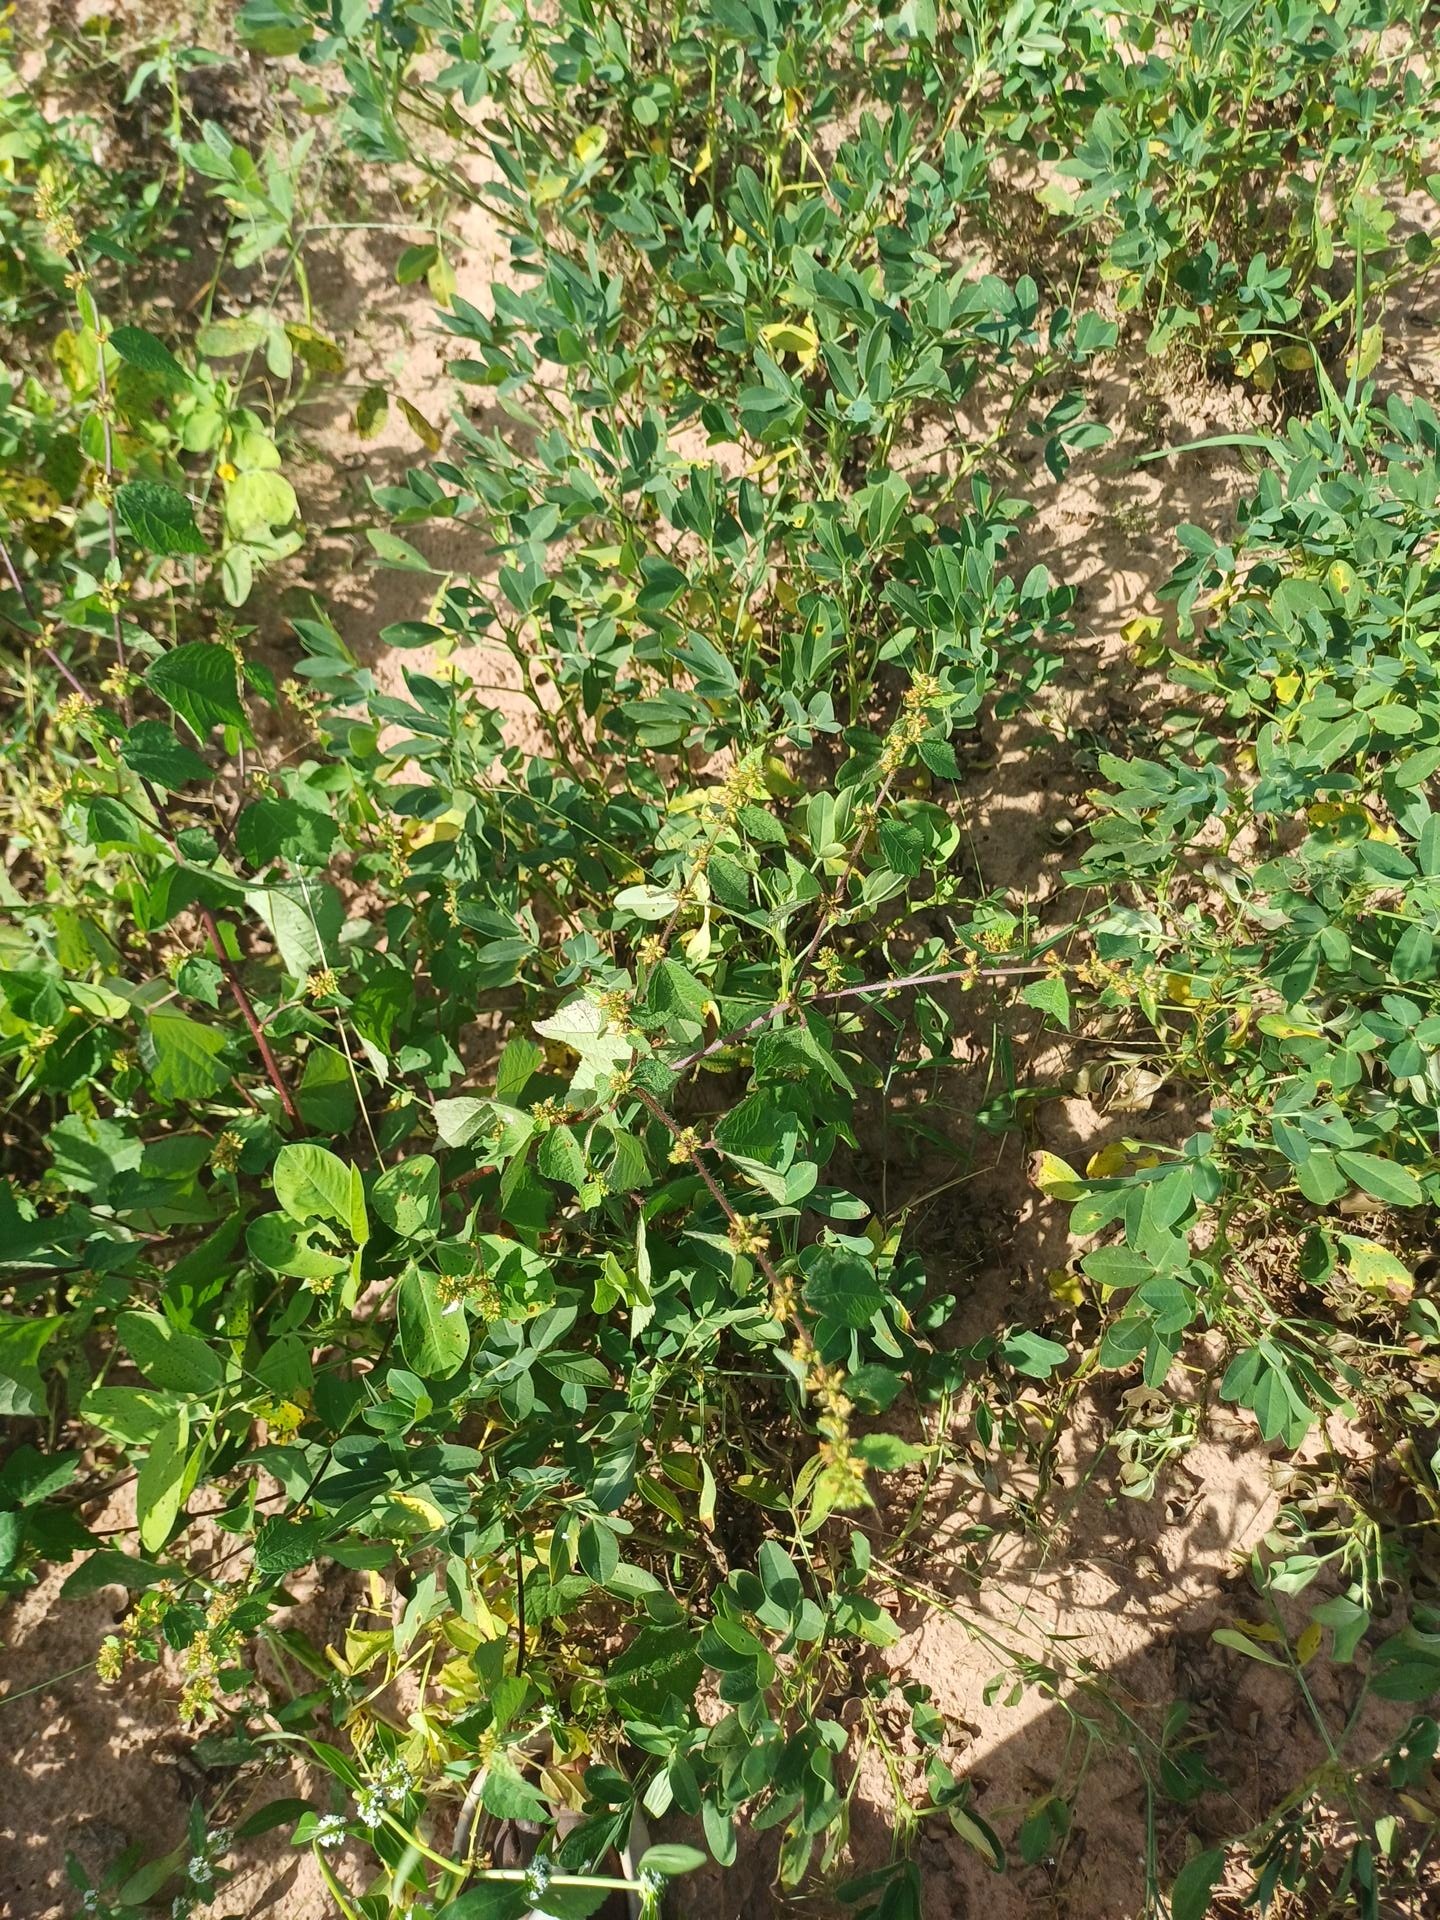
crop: groundnut
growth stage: flowering
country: Senegal
